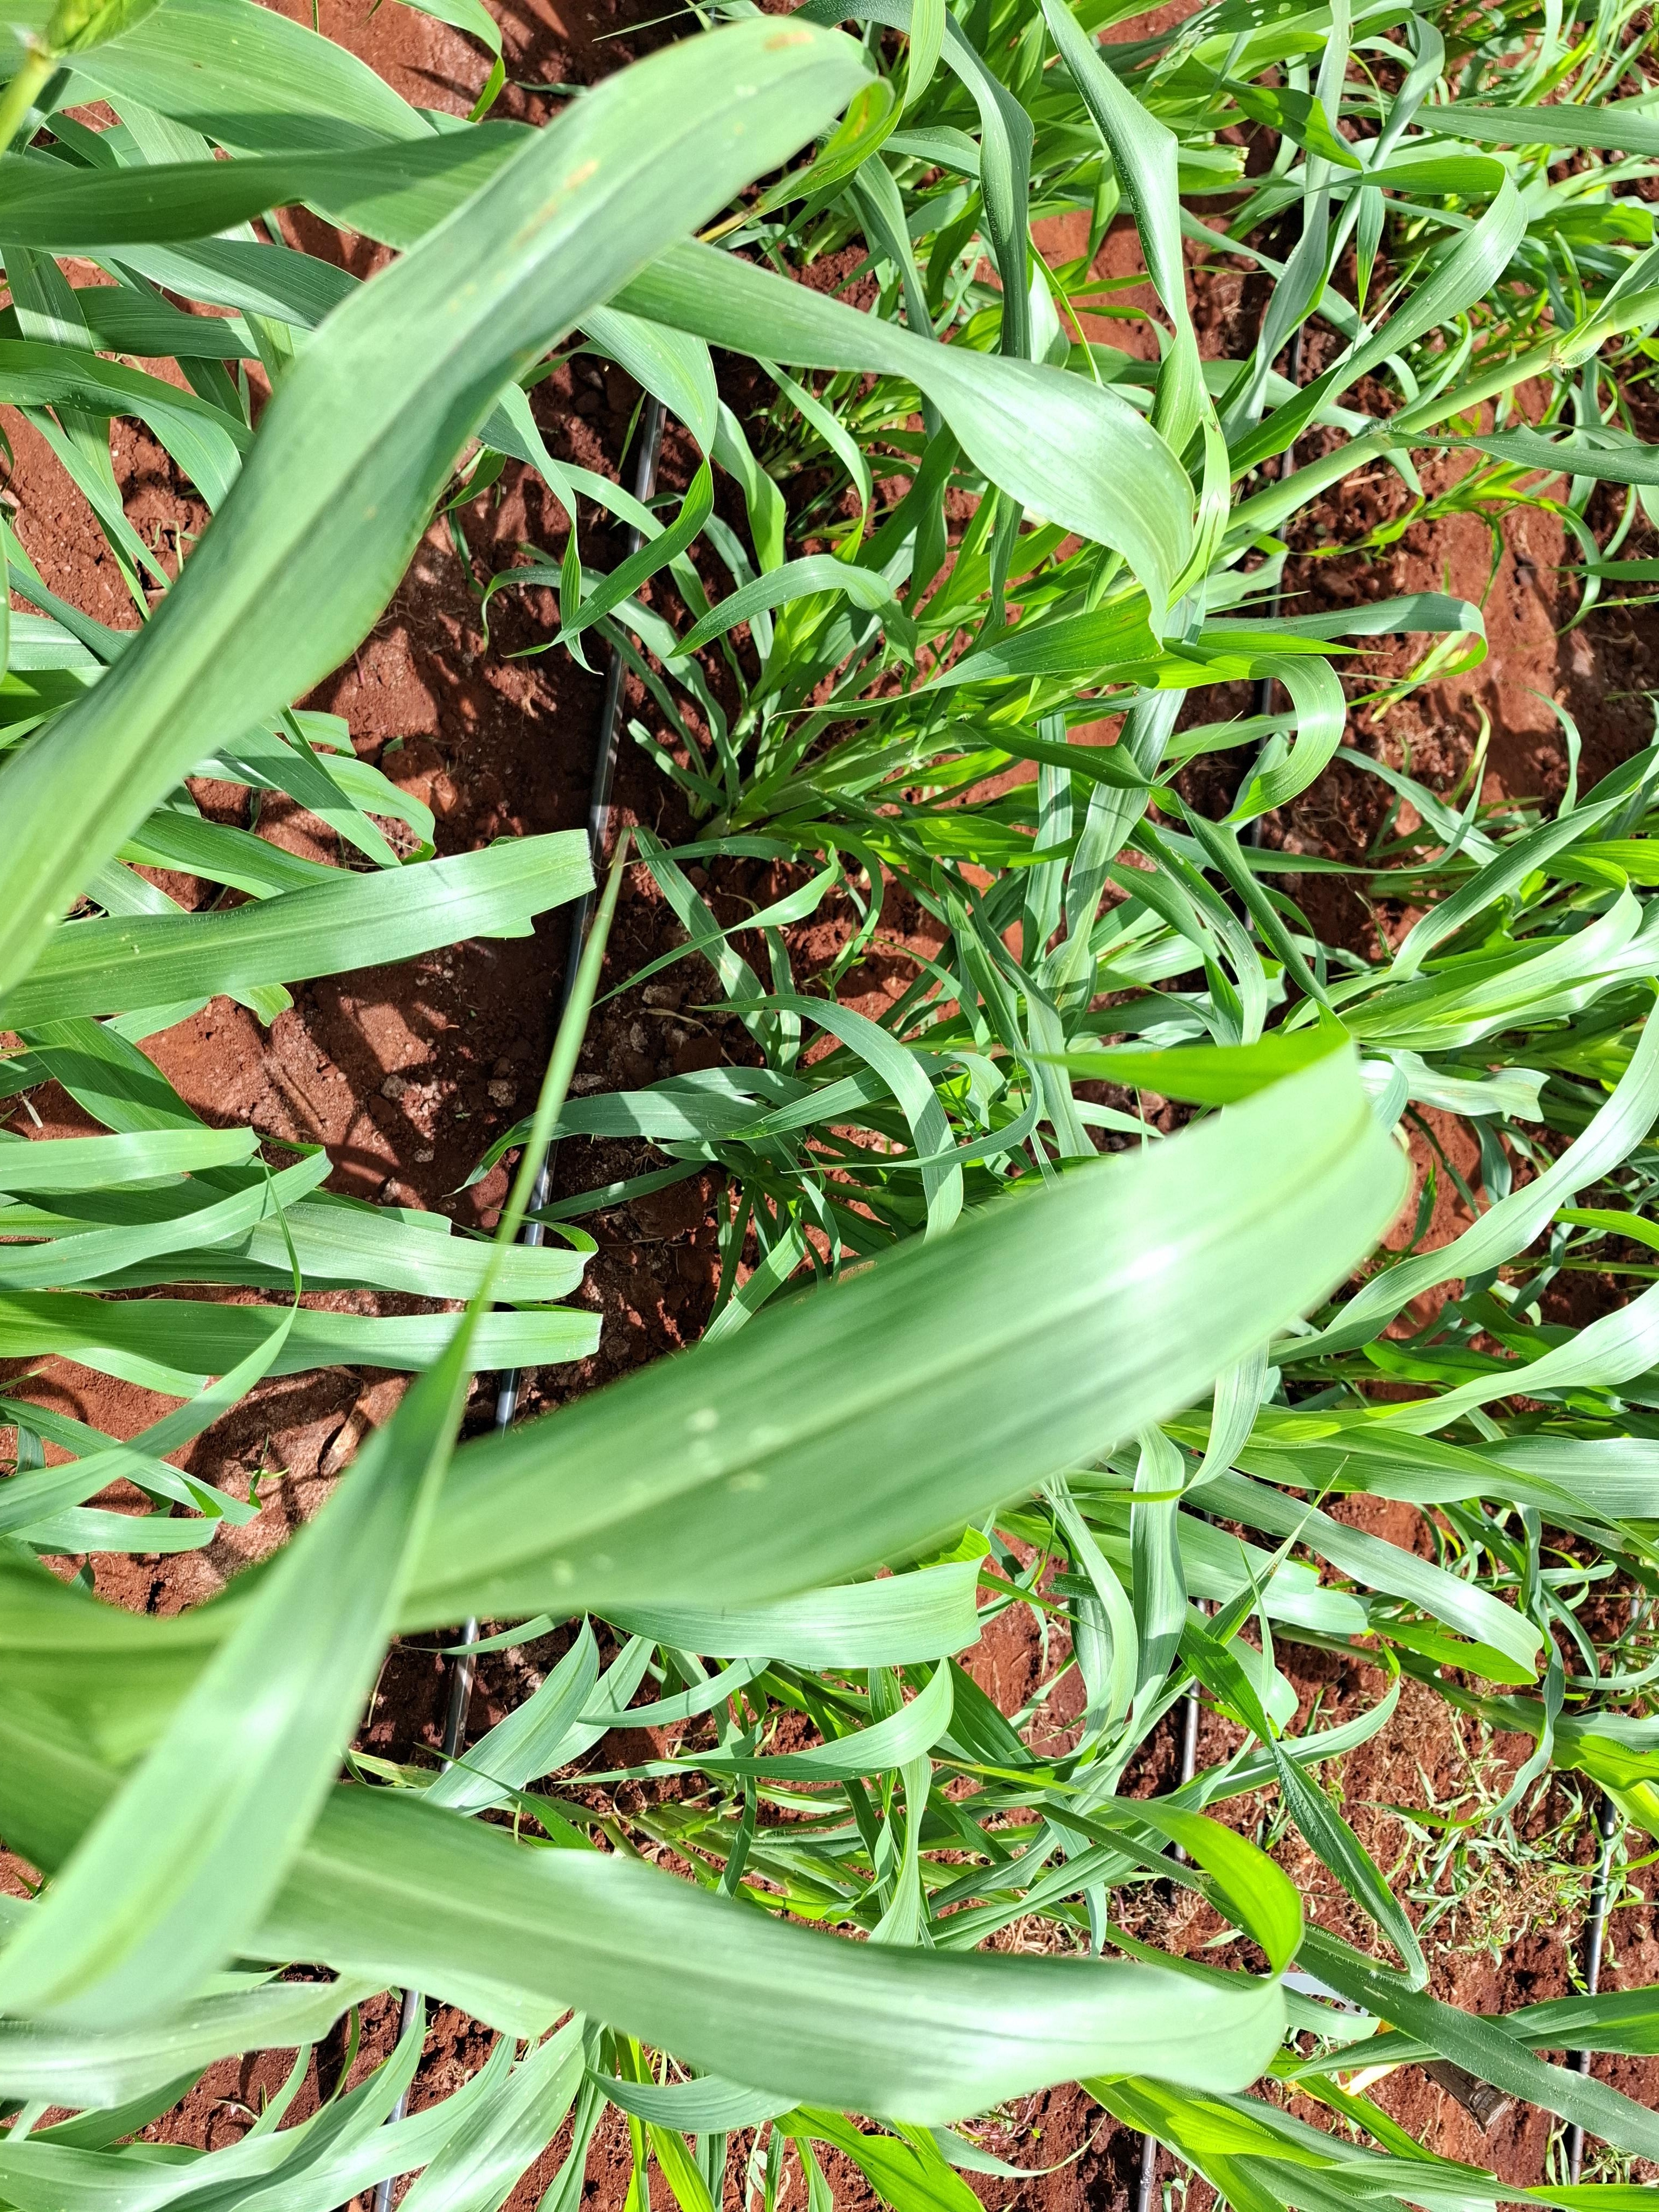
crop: pearl millet
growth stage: elongation stem
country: Kenya
